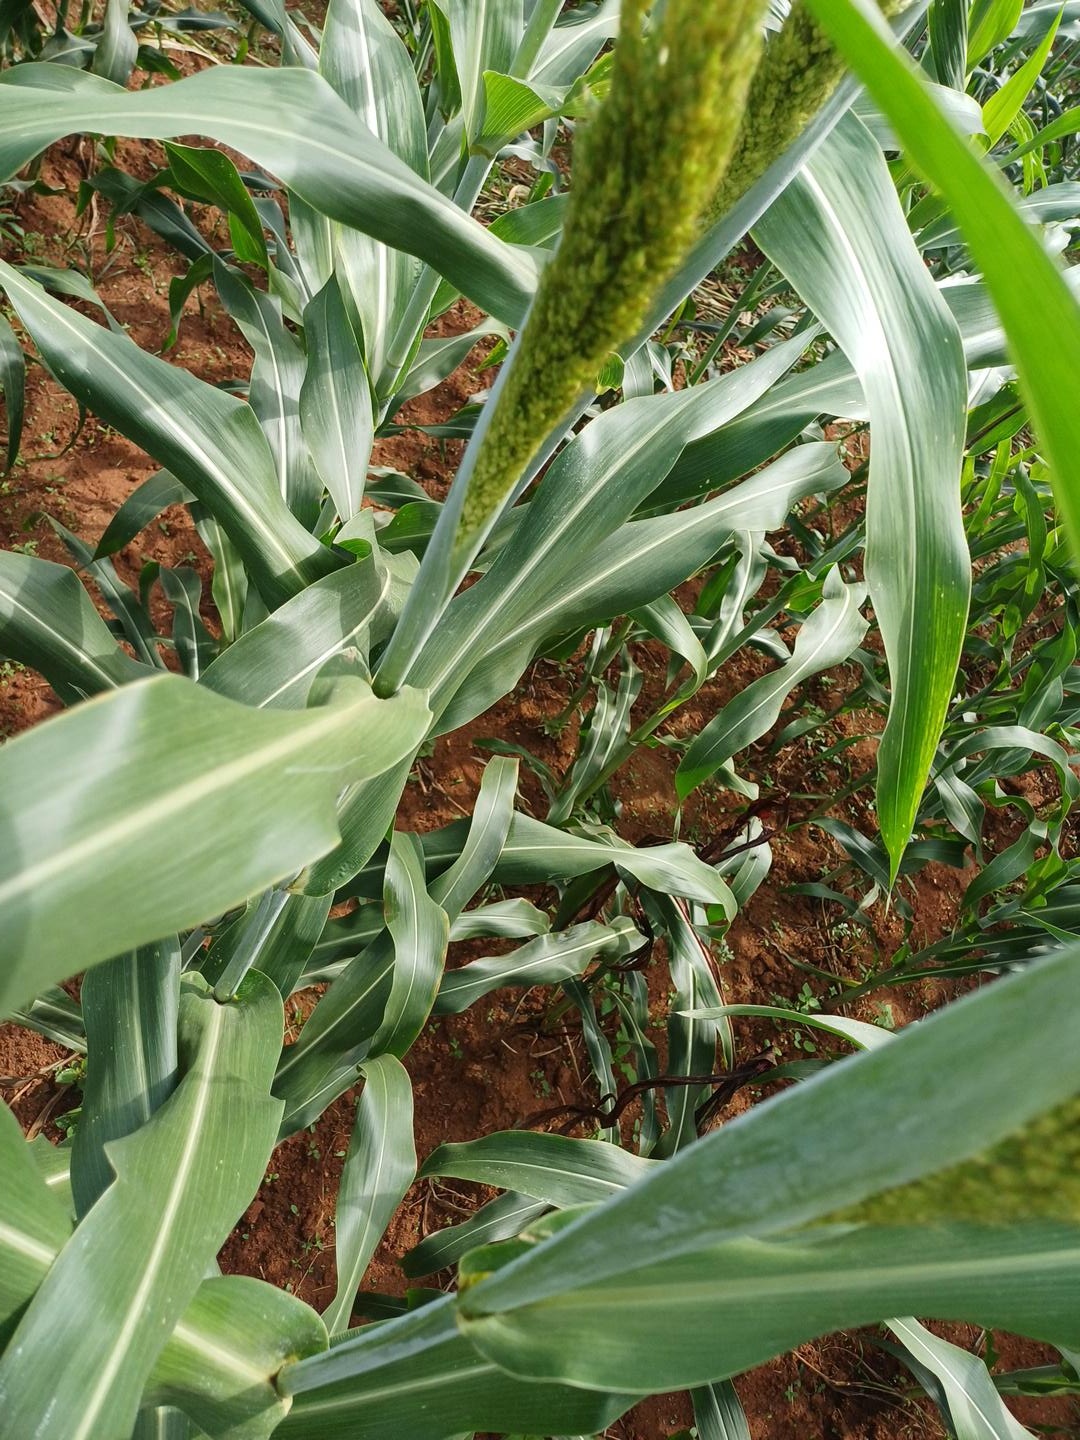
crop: sorghum
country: Kenya
